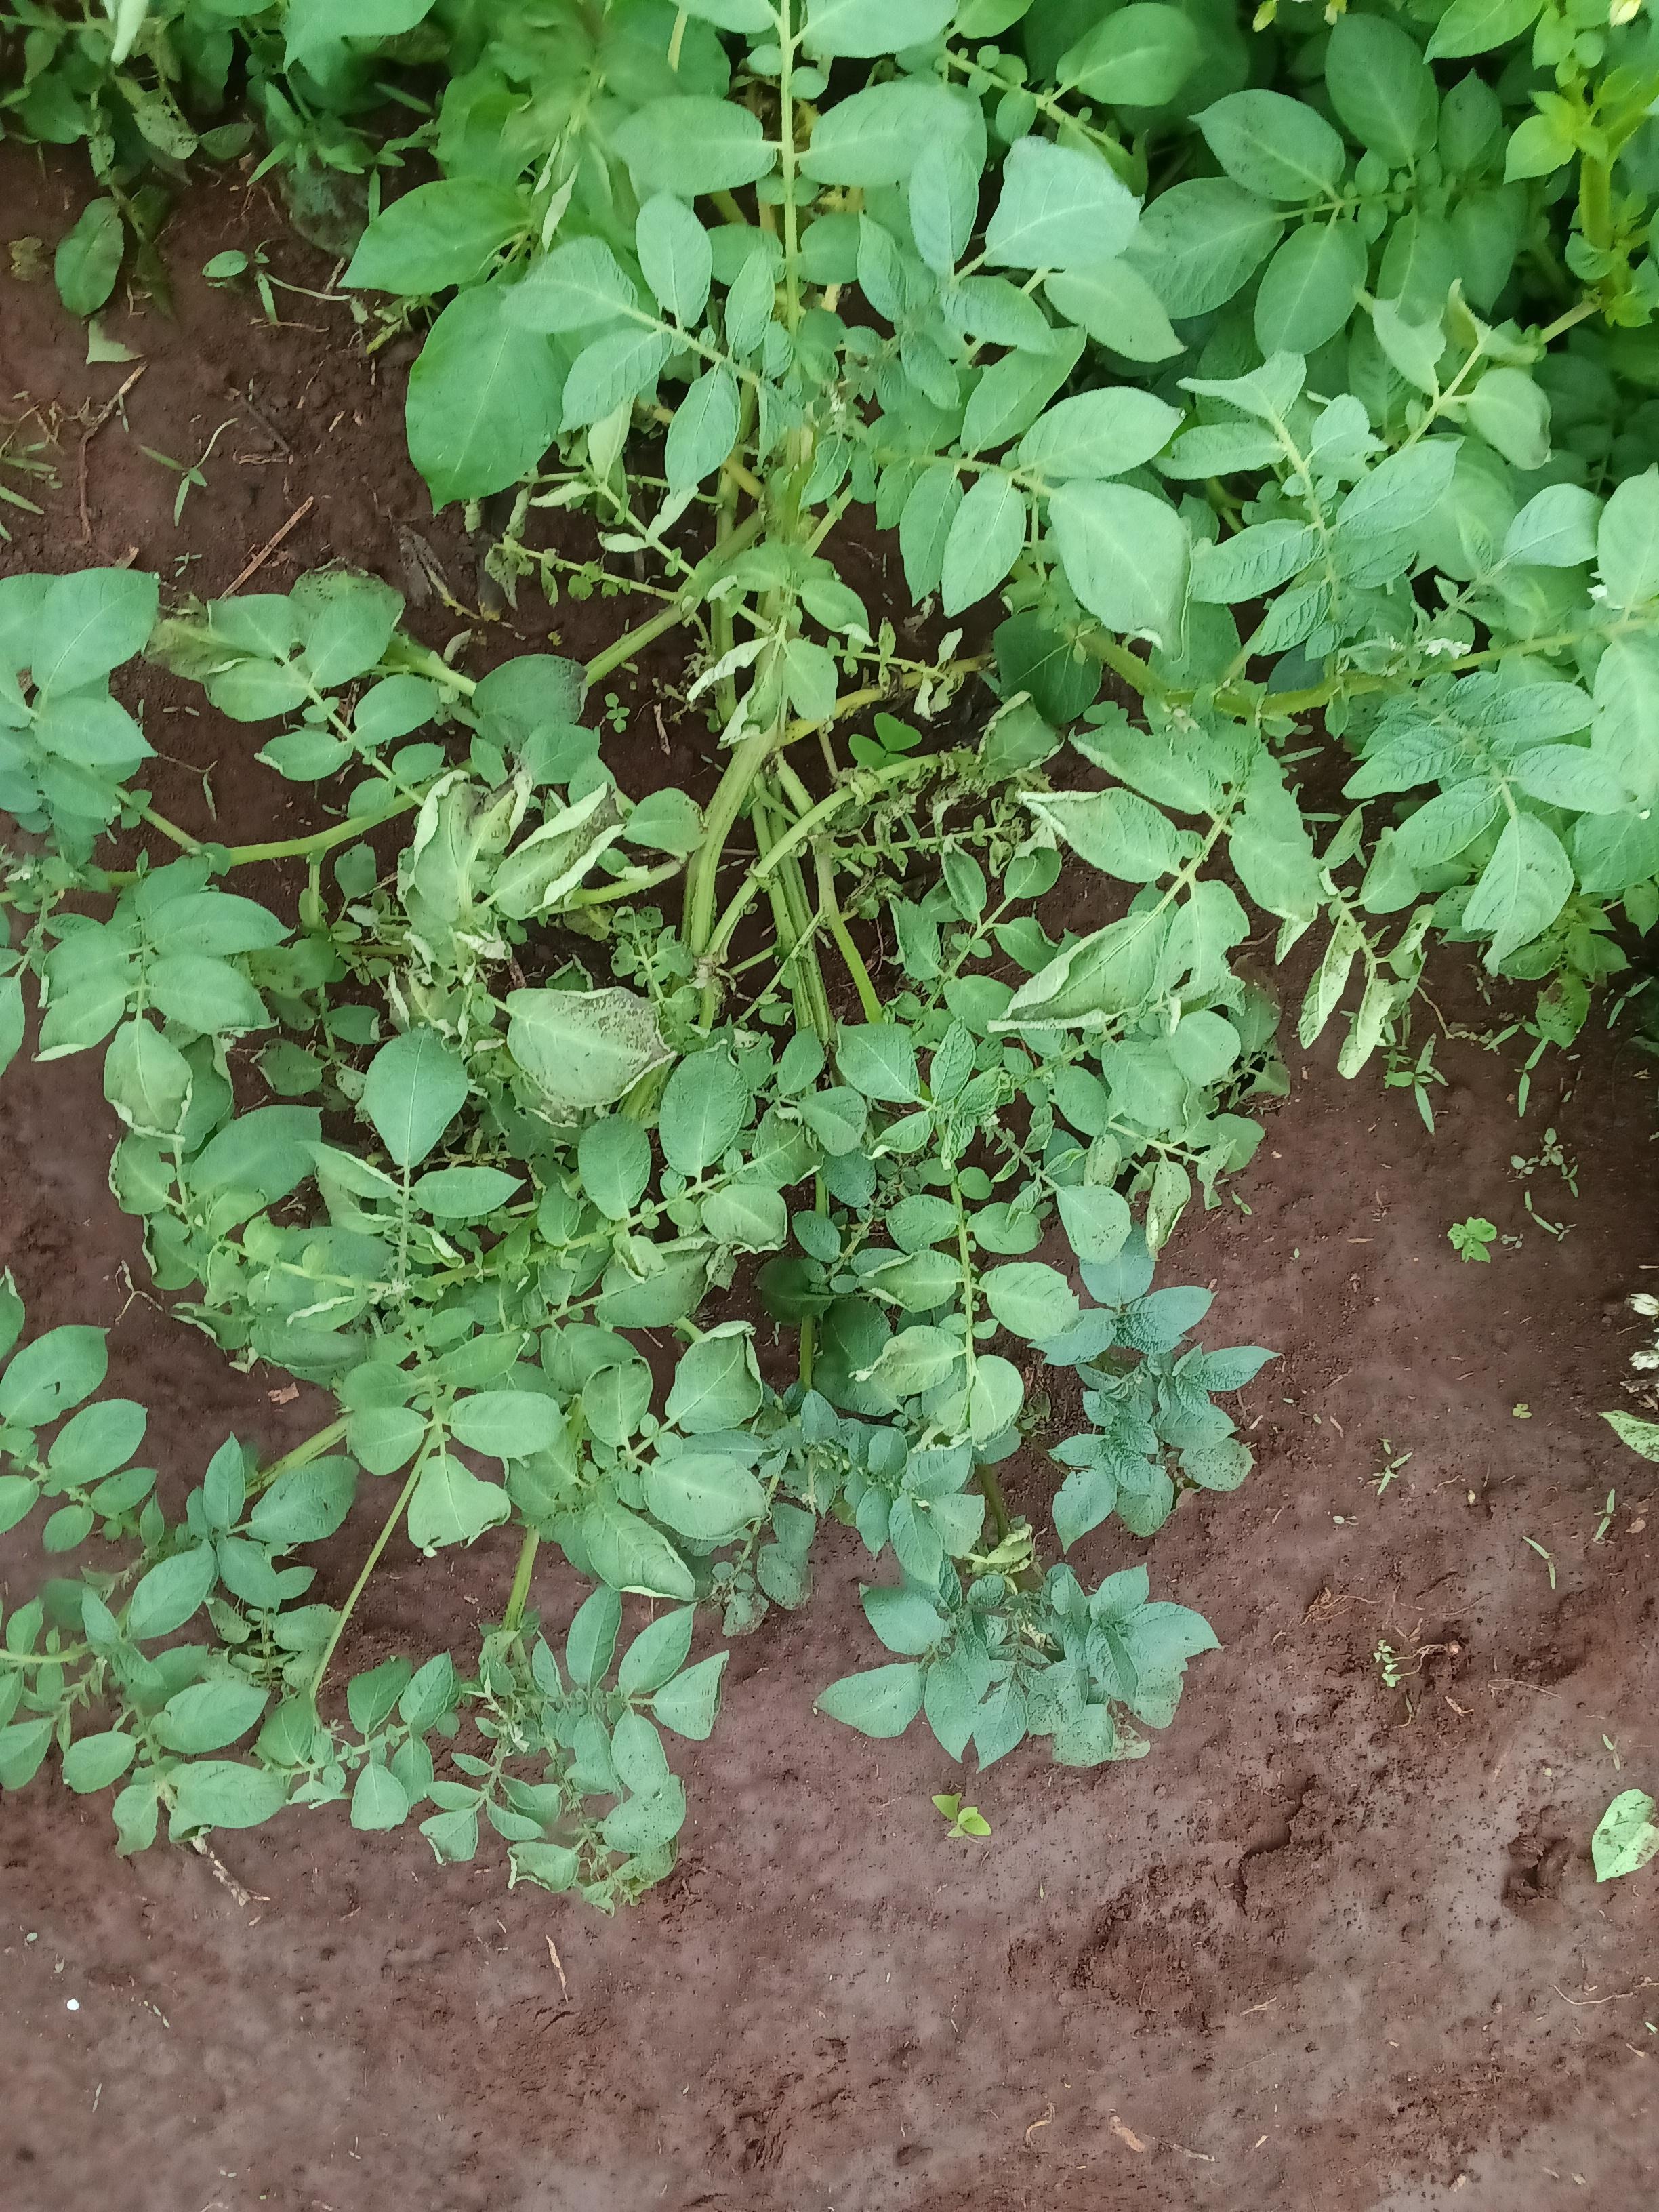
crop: potato
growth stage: flowering
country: Kenya
